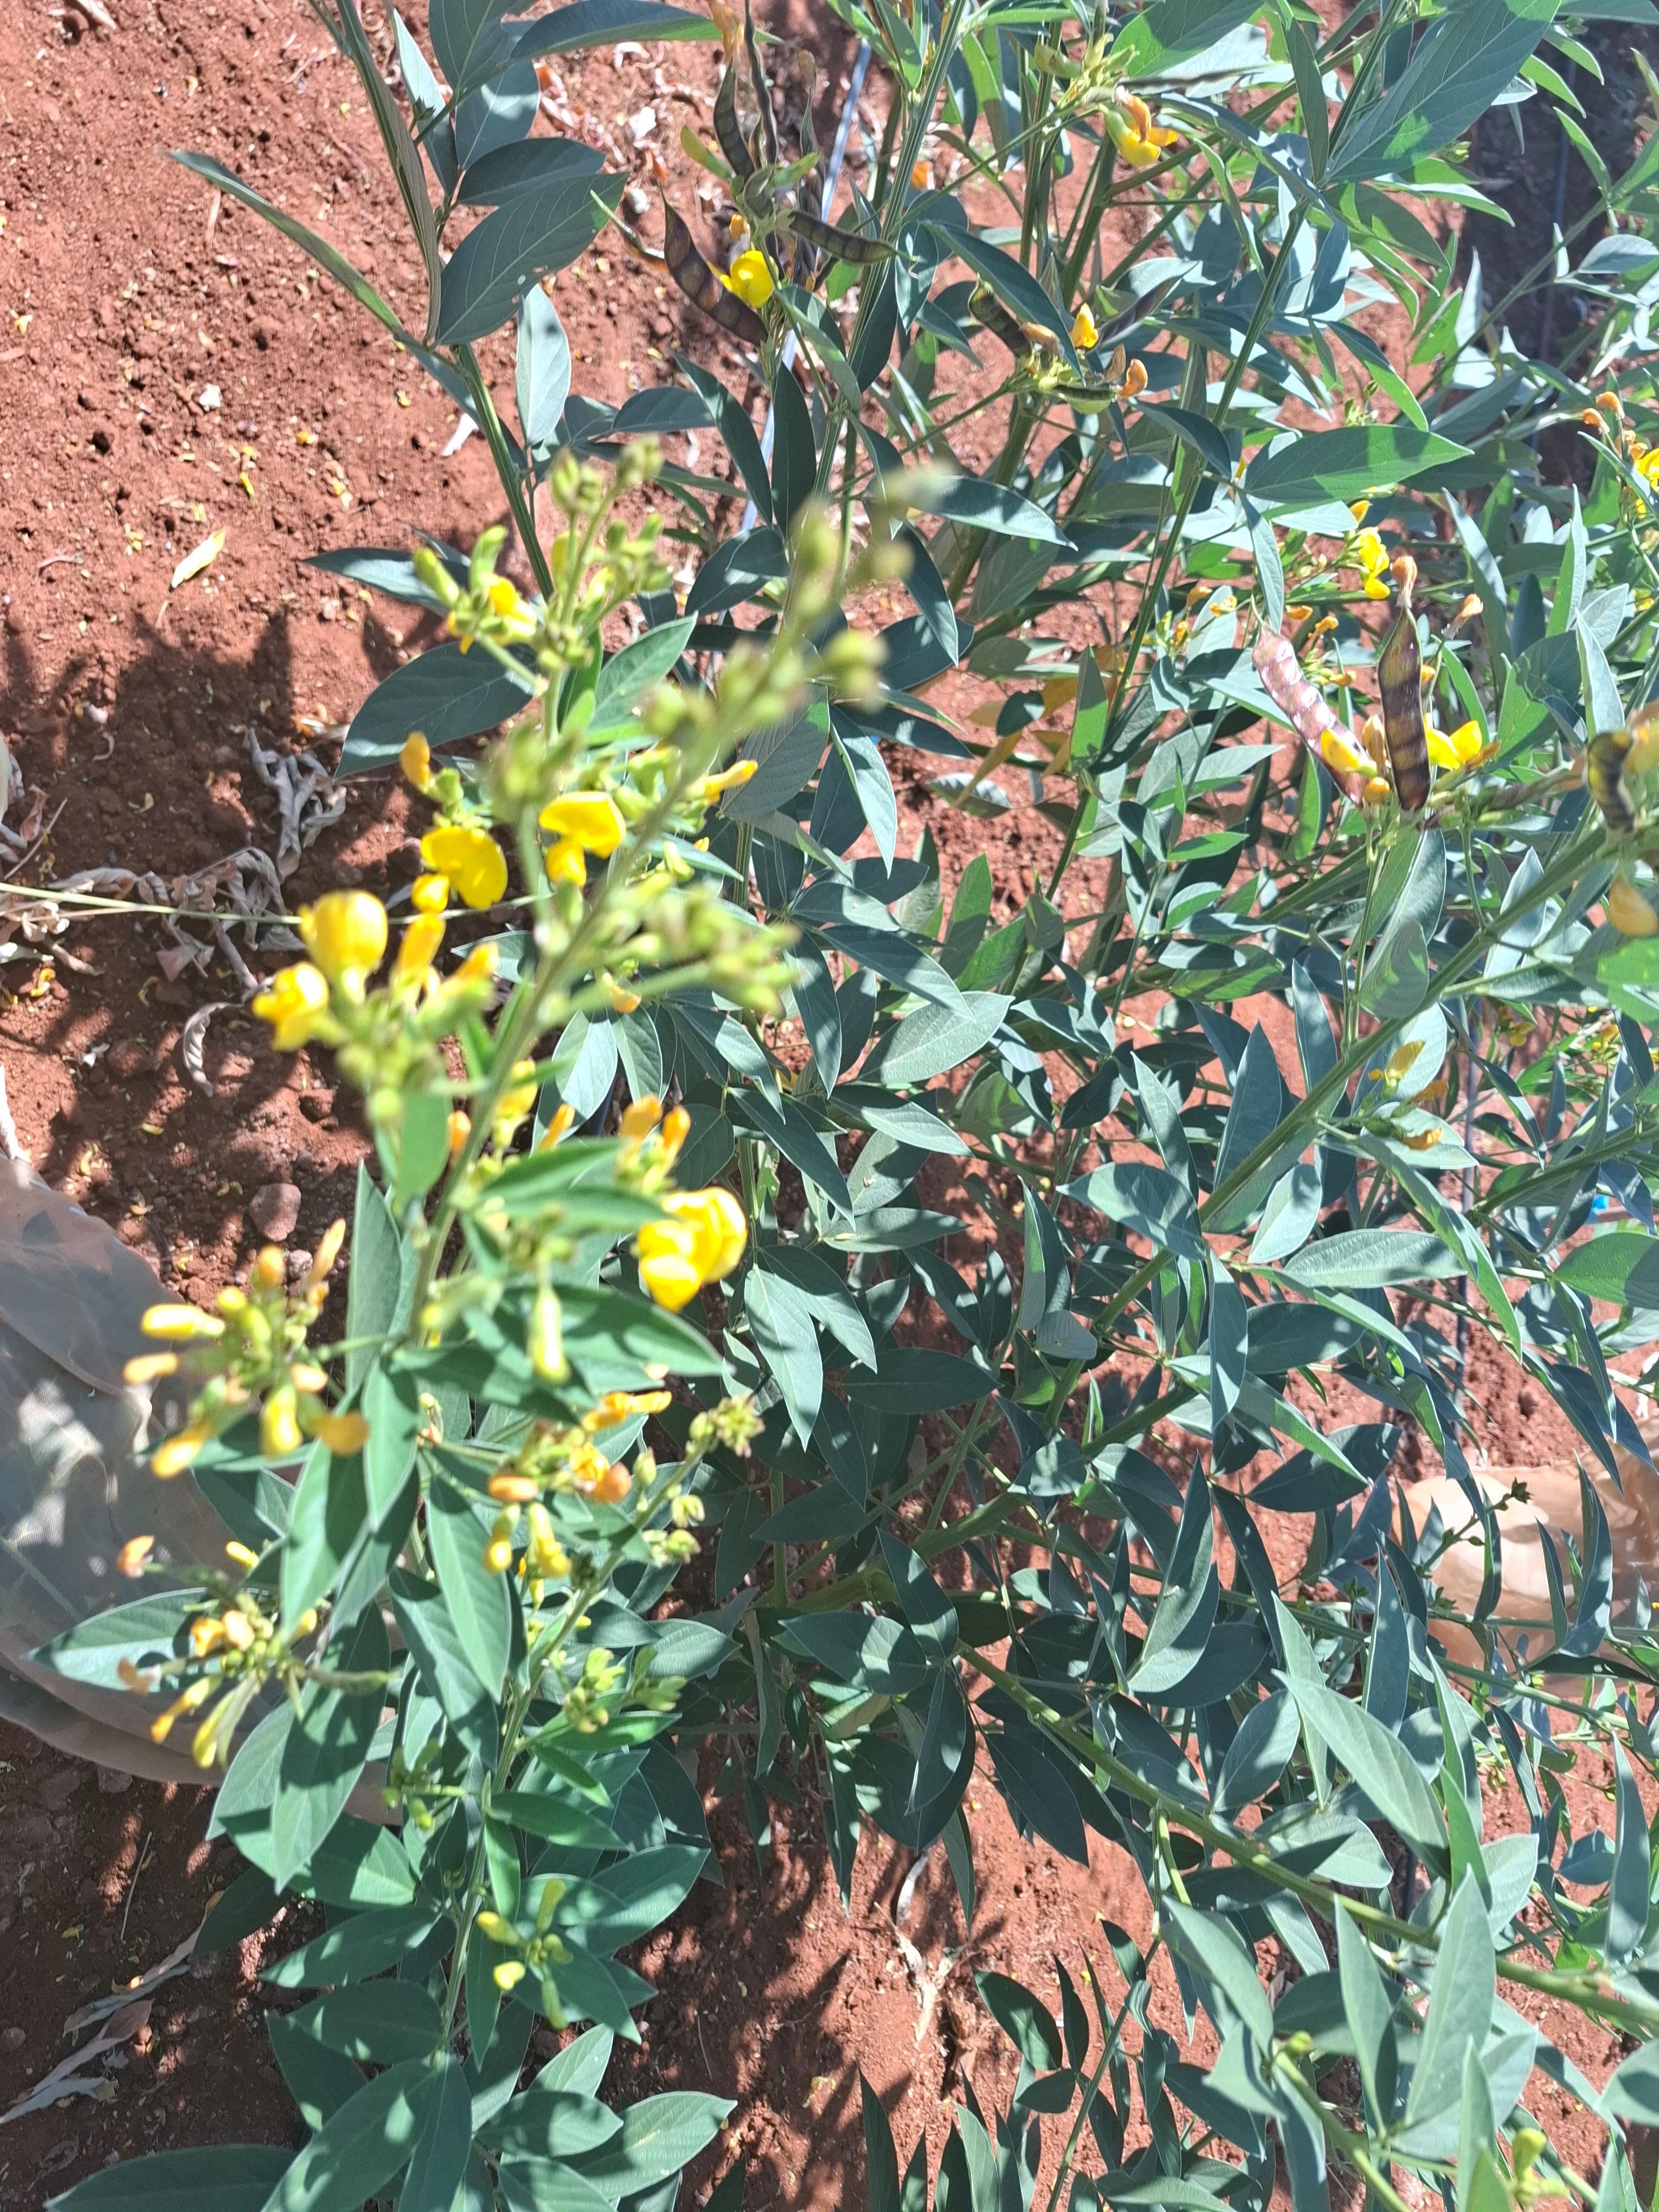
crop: pigeonpea
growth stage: development pod
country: Kenya
